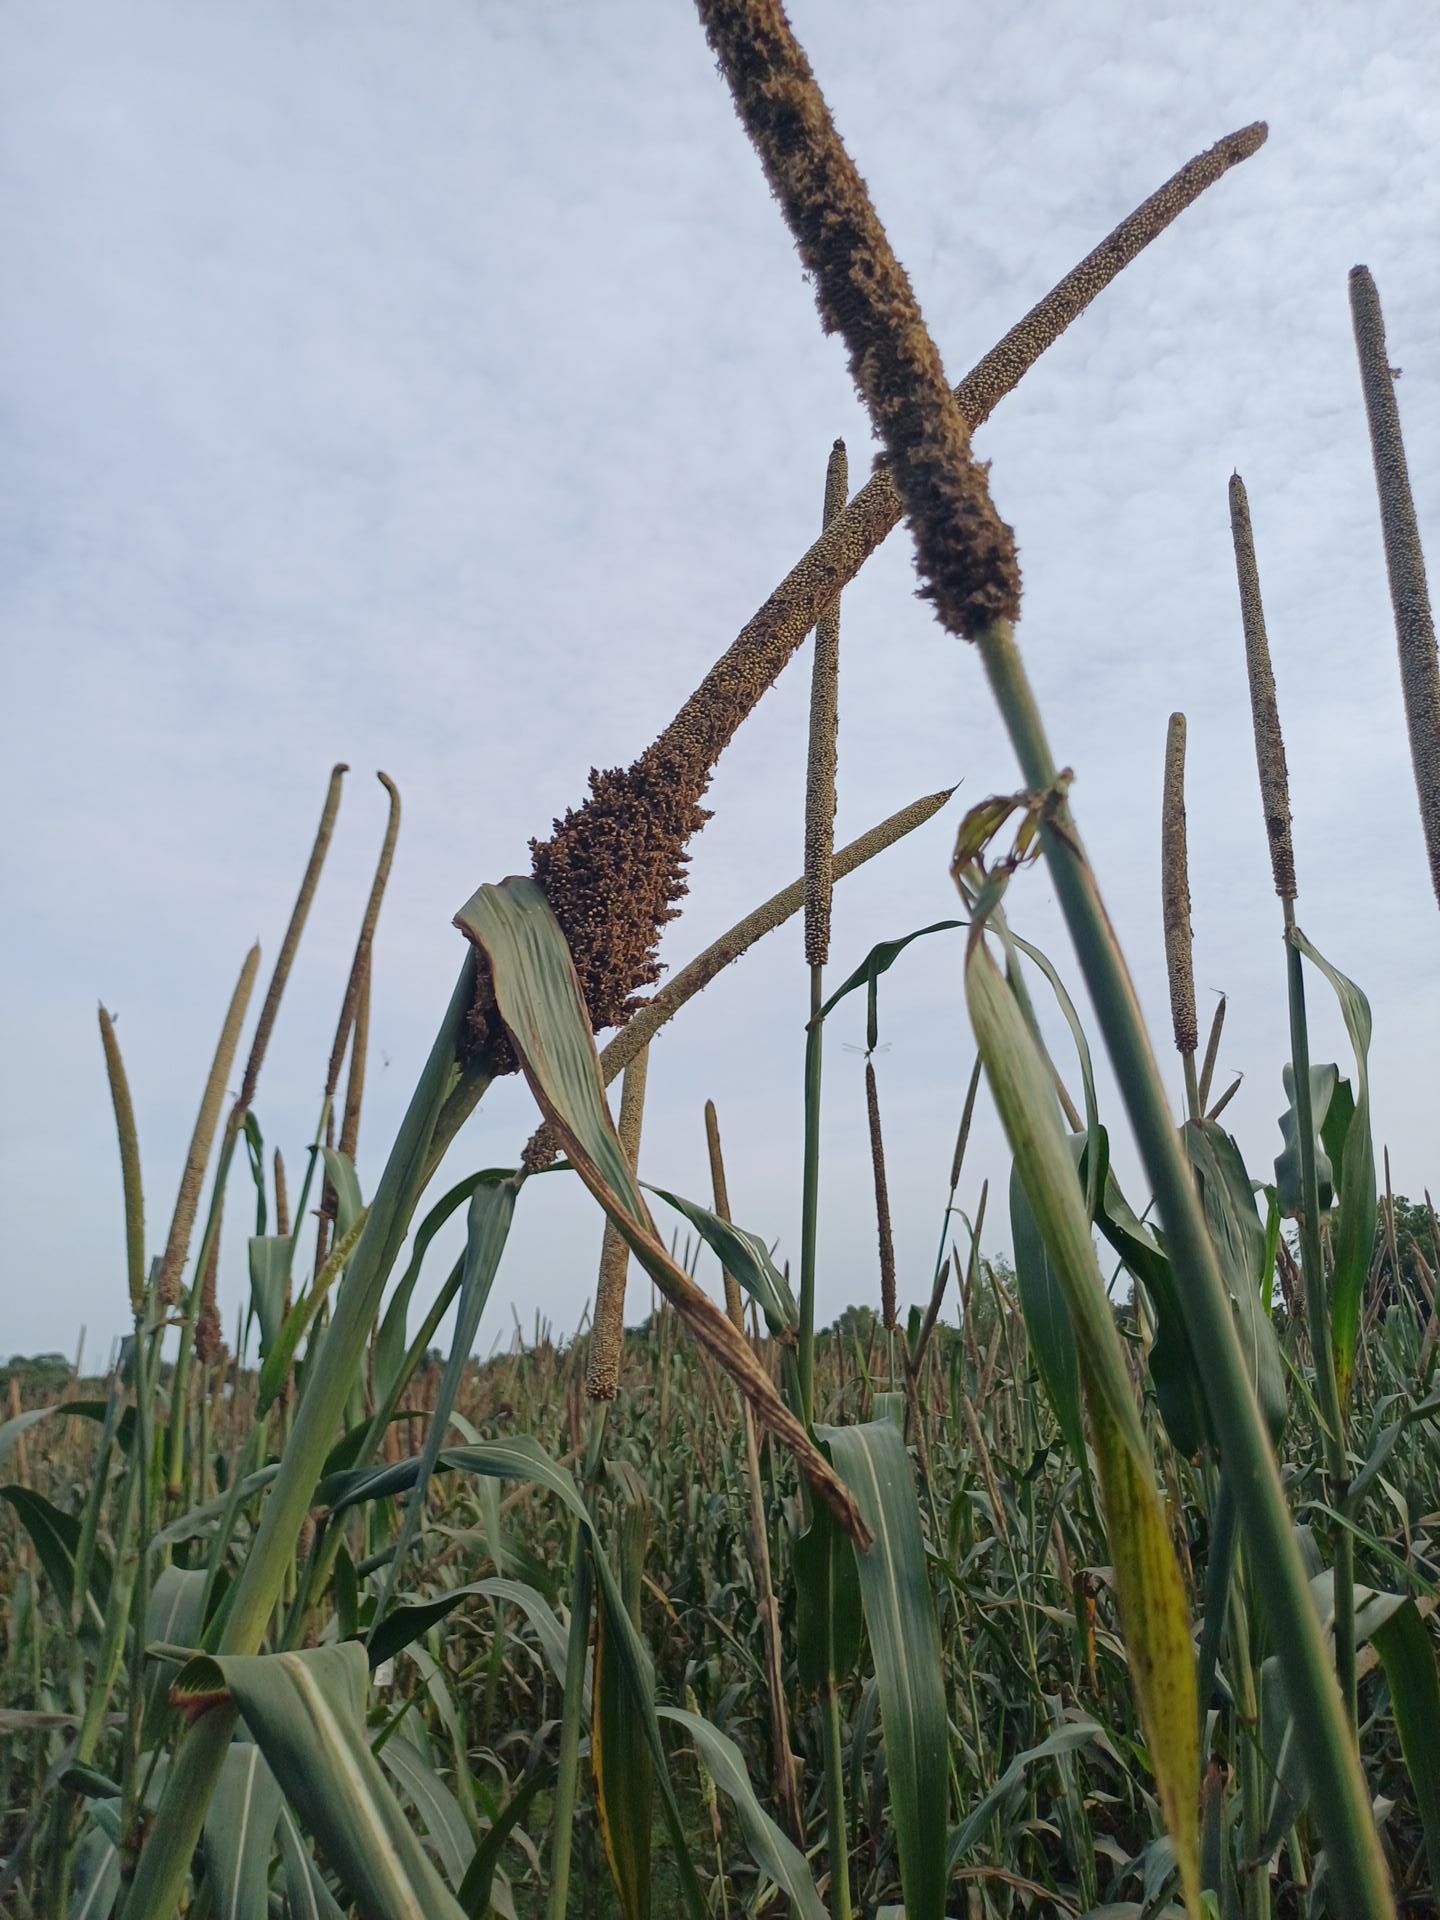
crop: pearl millet
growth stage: filling grain
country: Senegal
